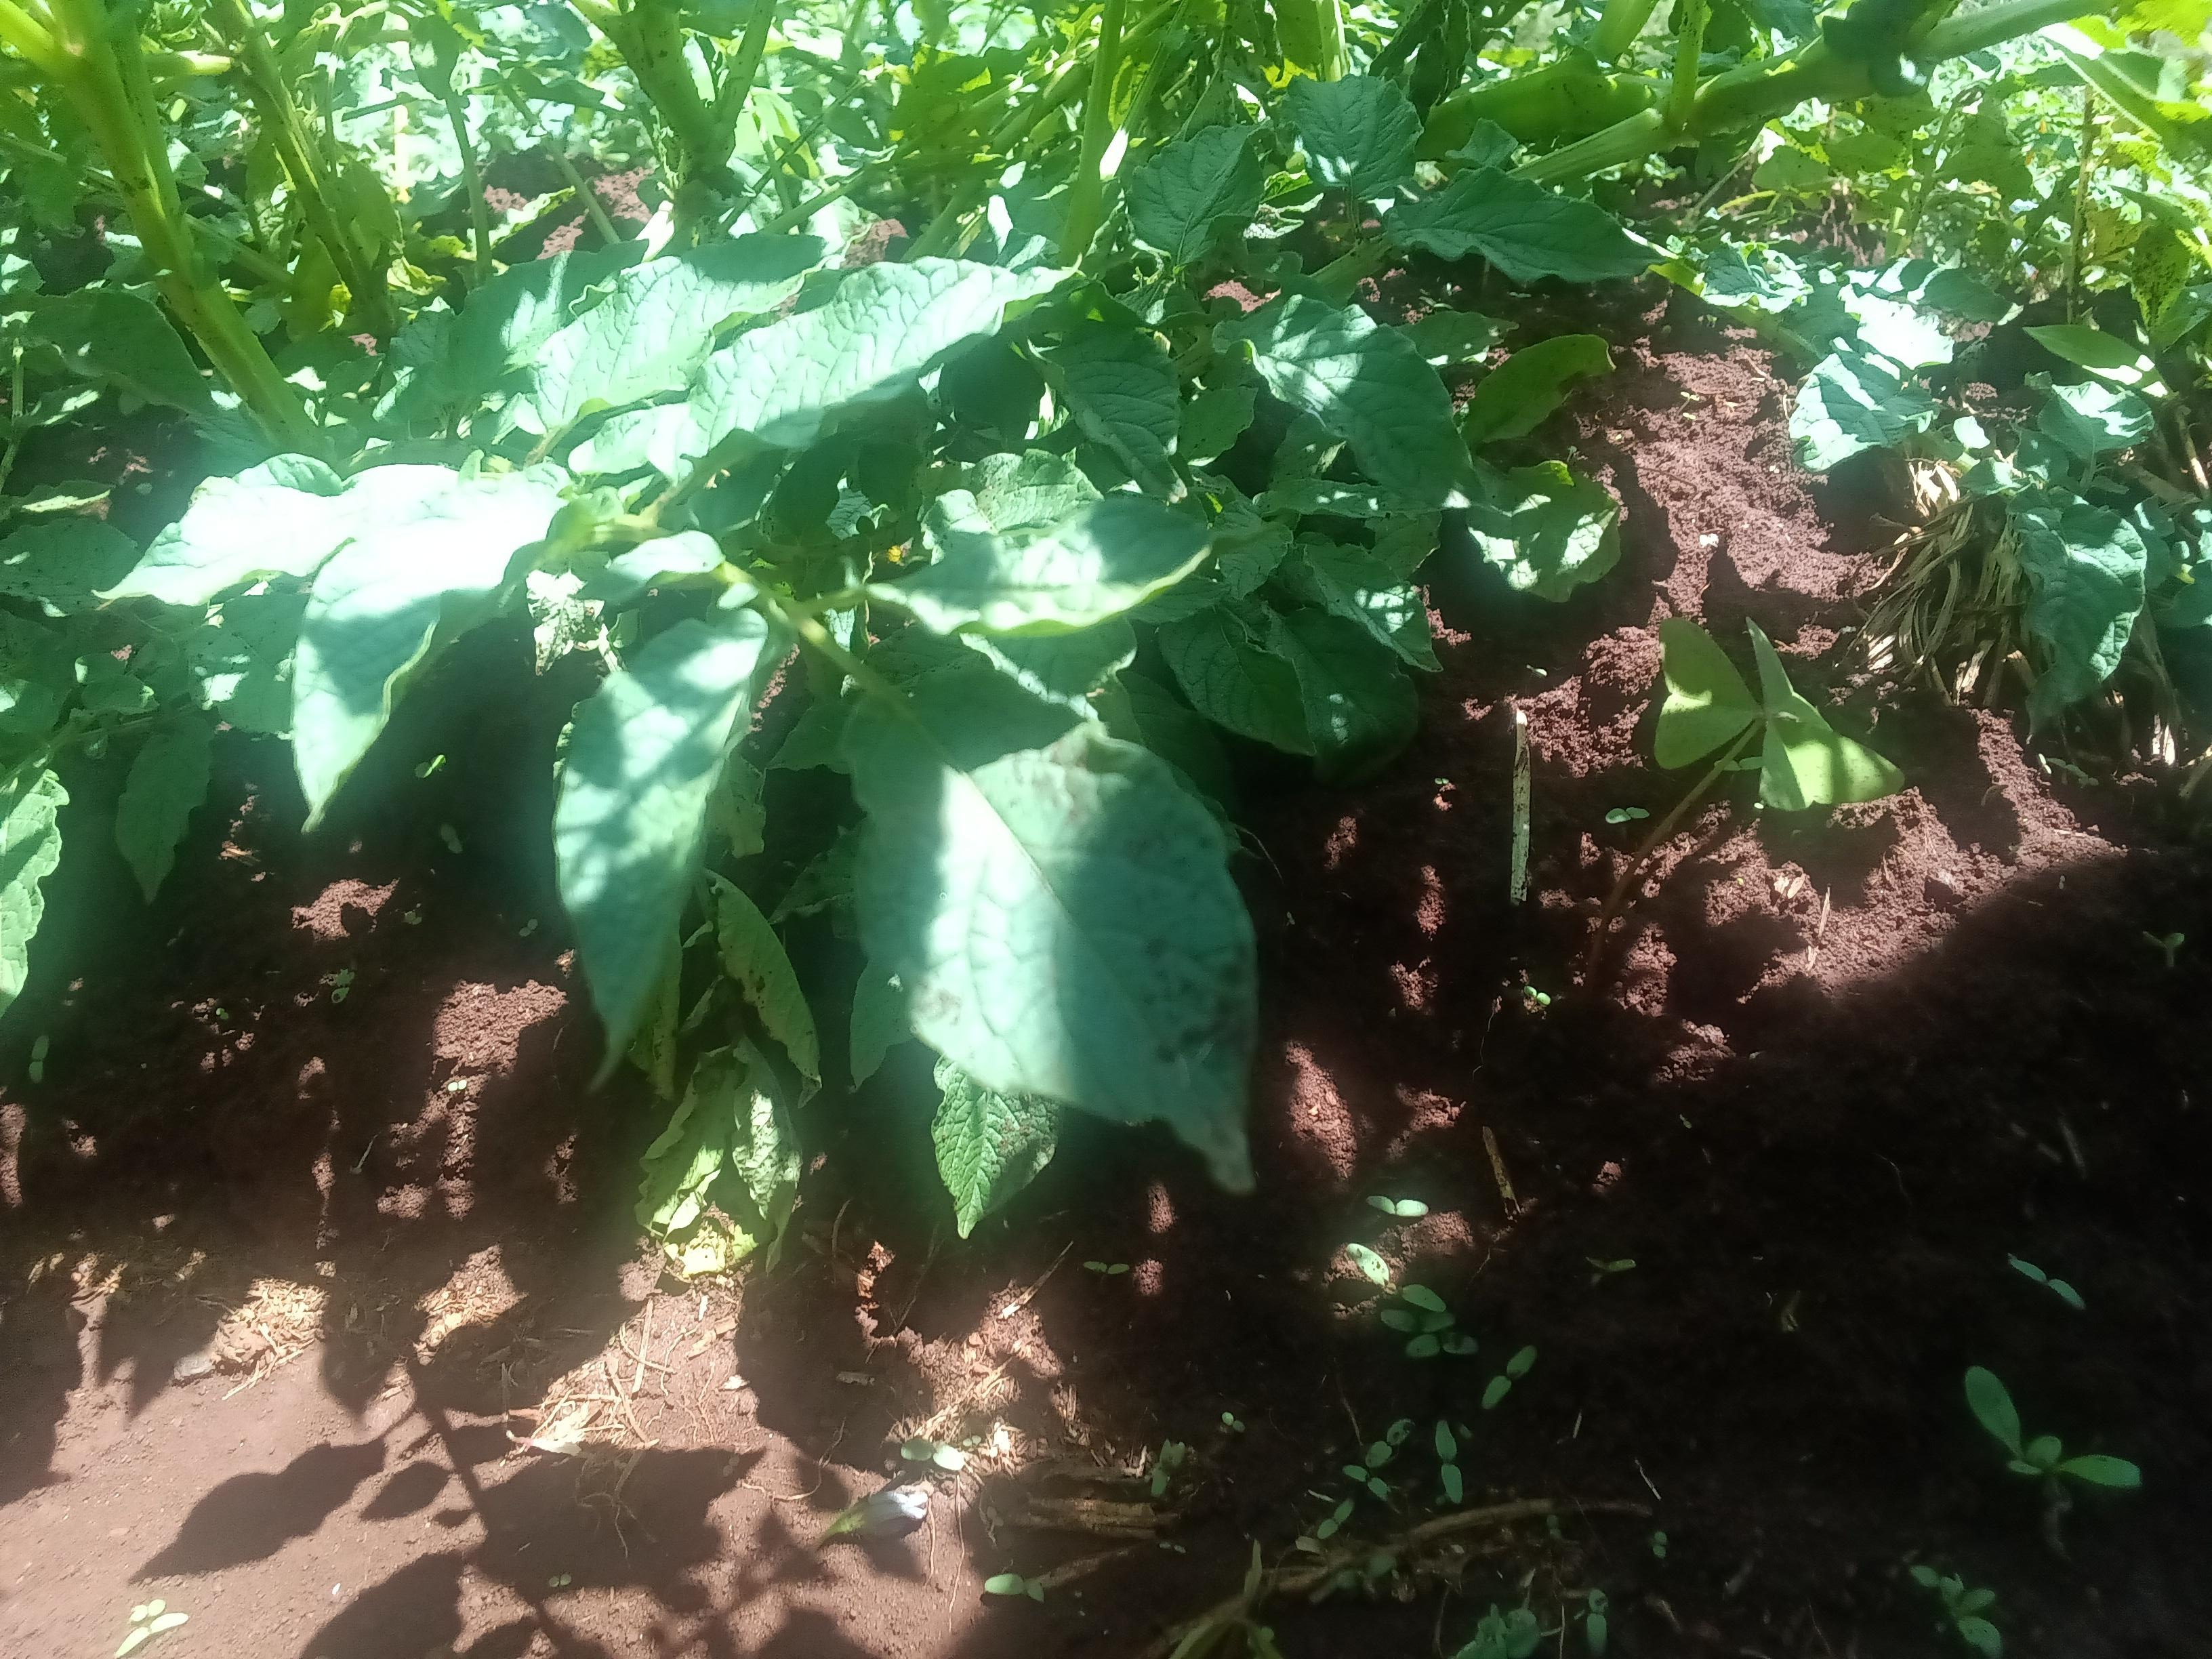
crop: potato
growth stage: flowering
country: Kenya
